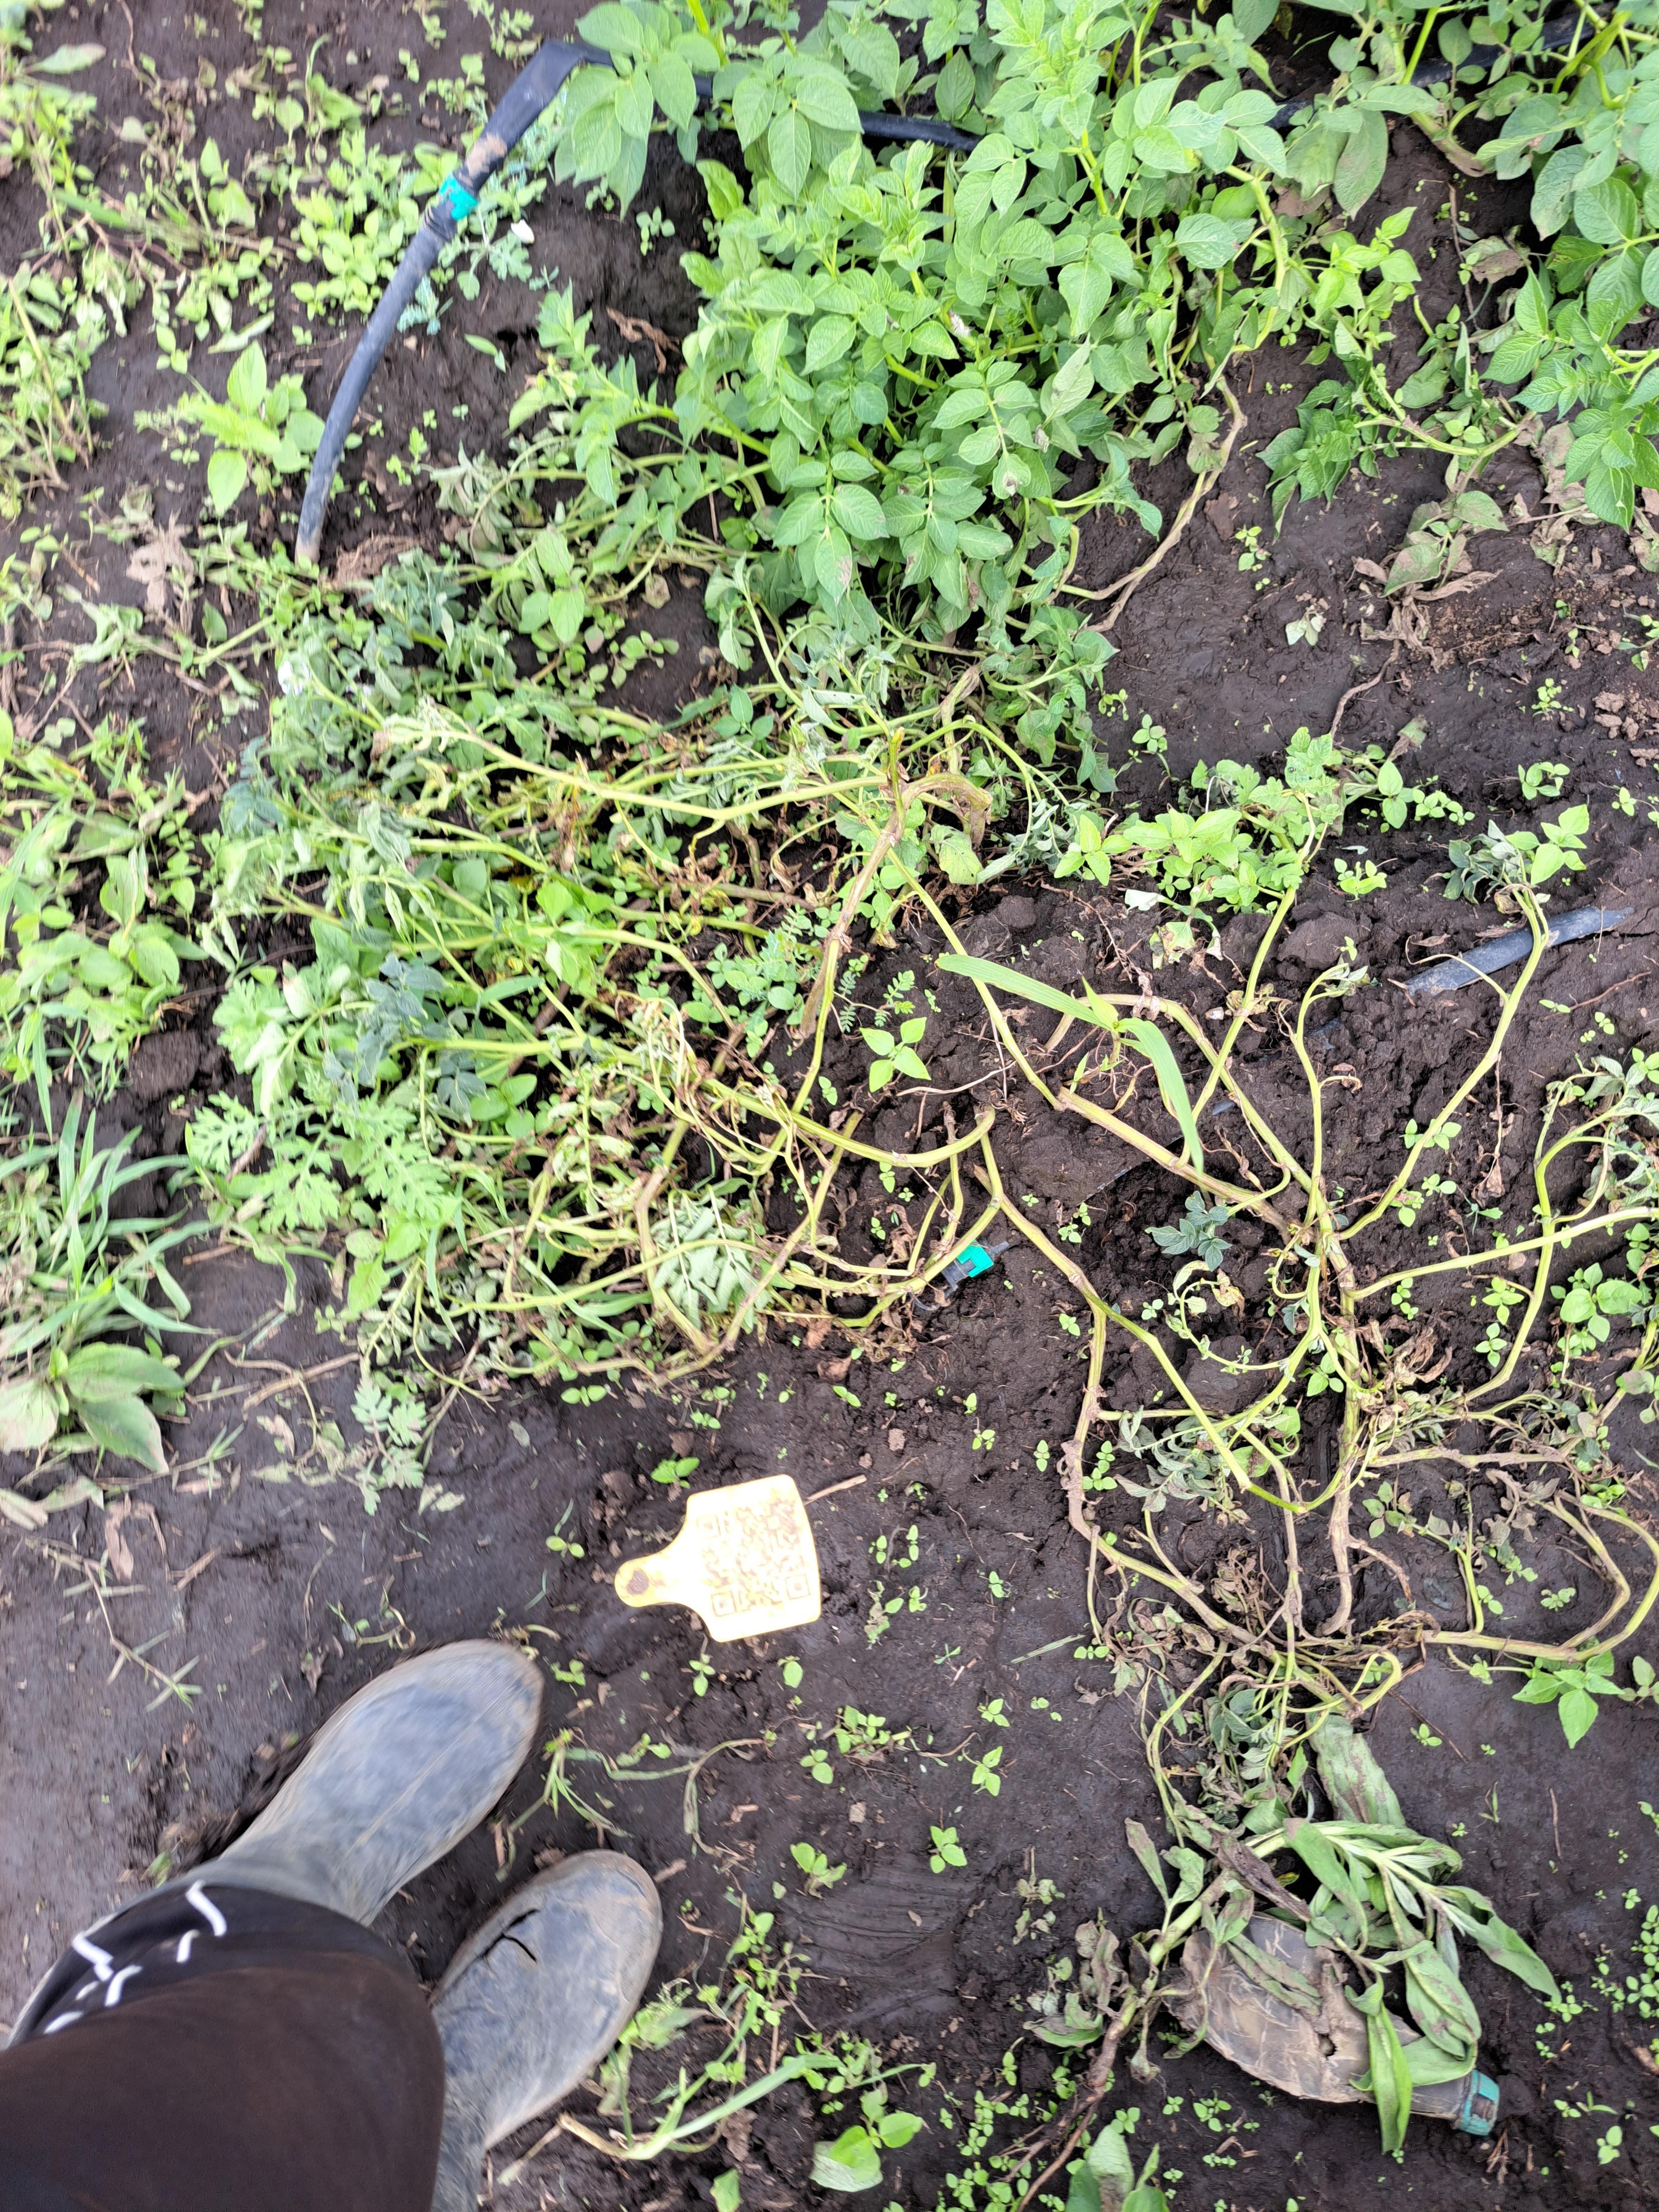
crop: potato
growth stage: flowering
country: Tanzania
